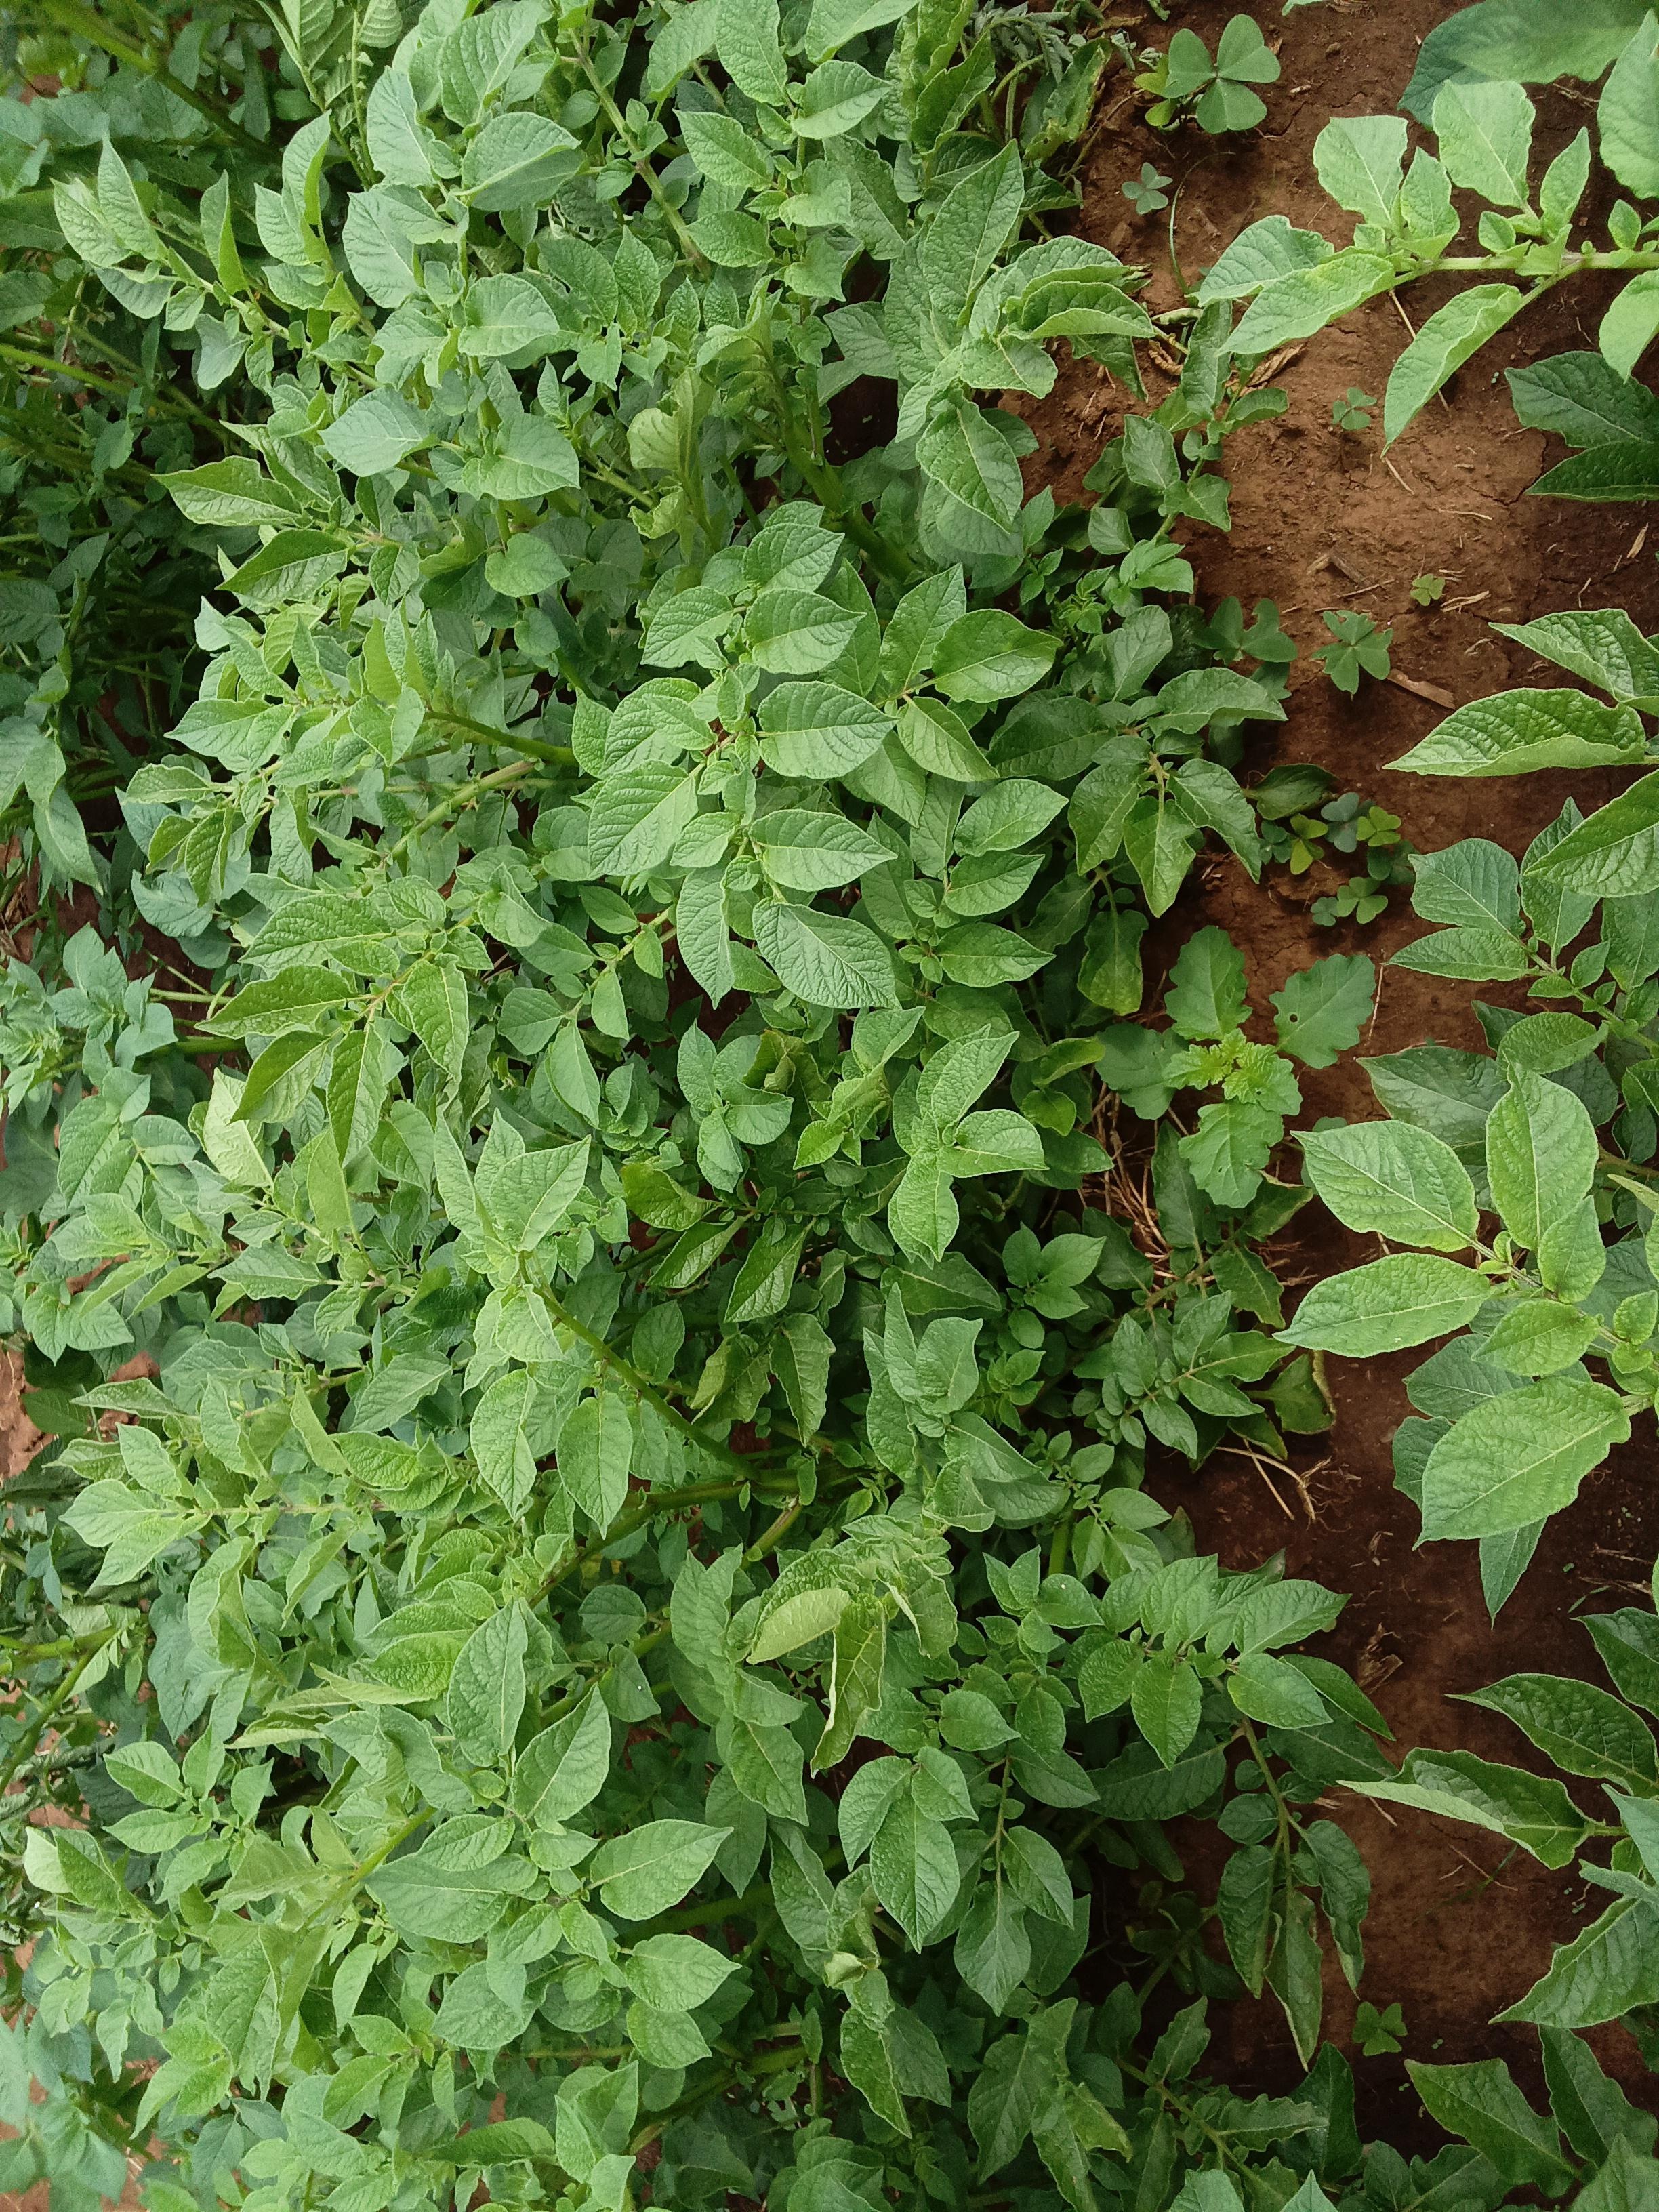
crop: potato
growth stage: vegetative
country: Kenya
